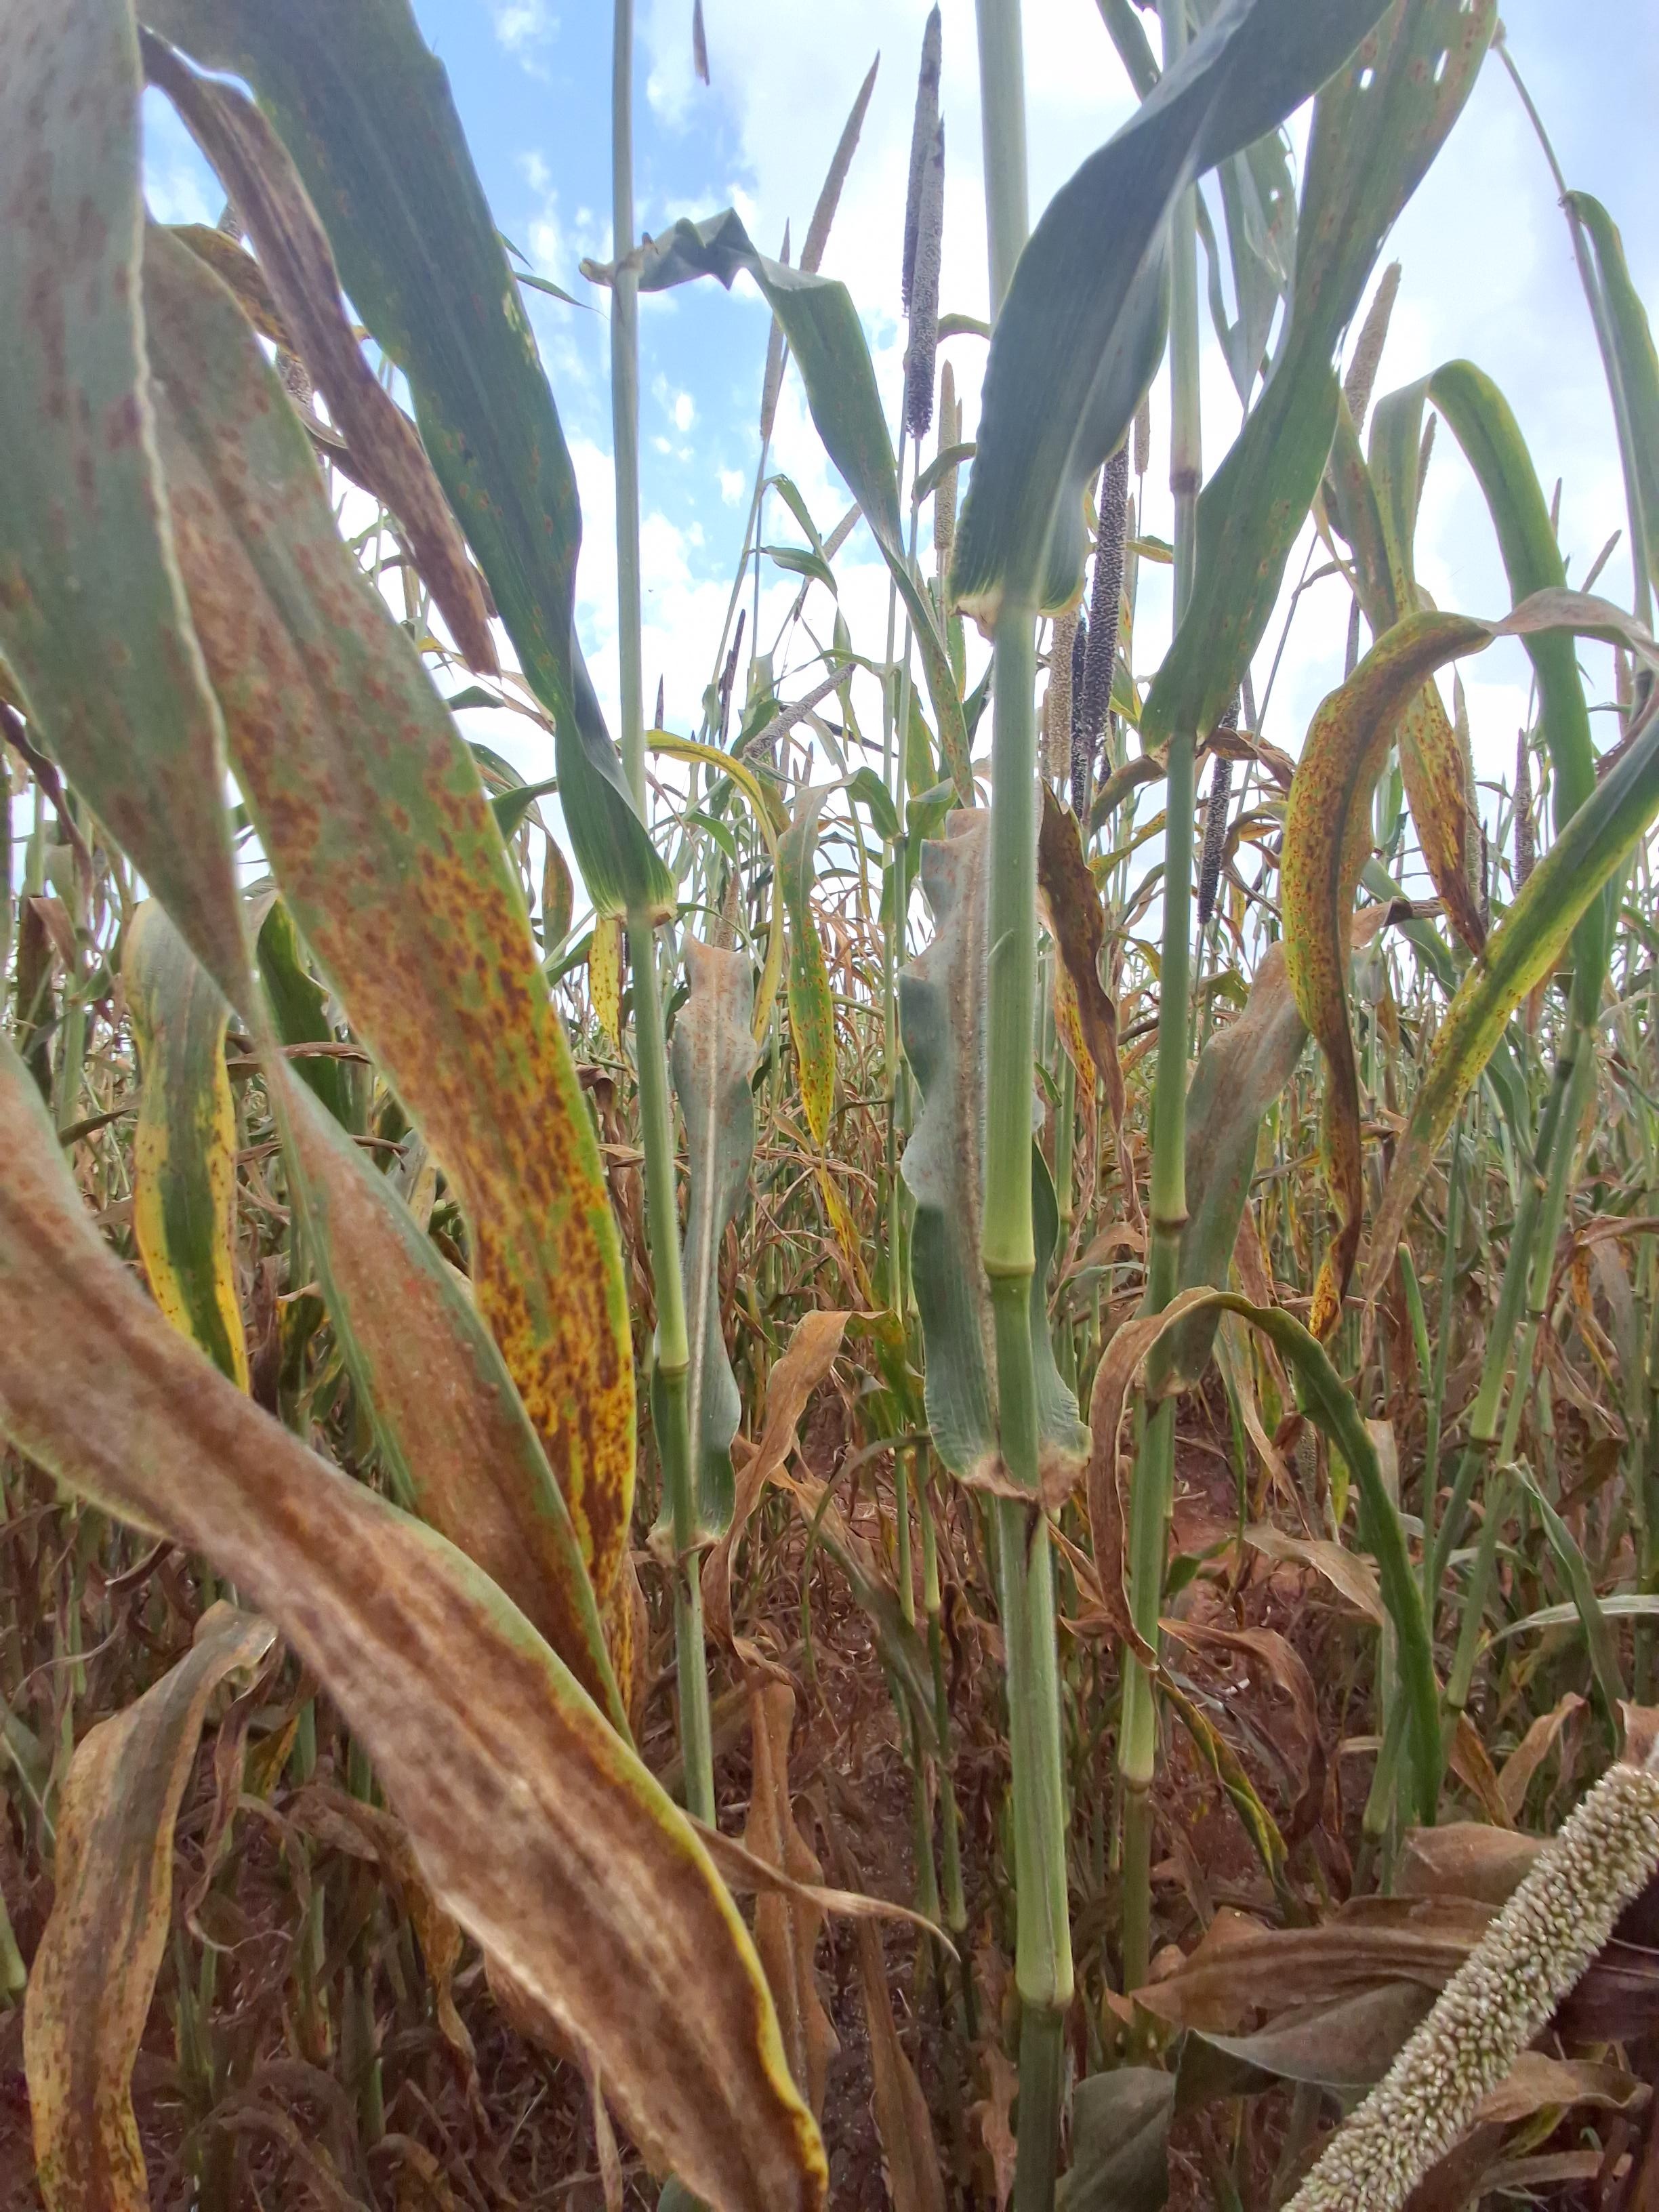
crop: pearl millet
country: Kenya
